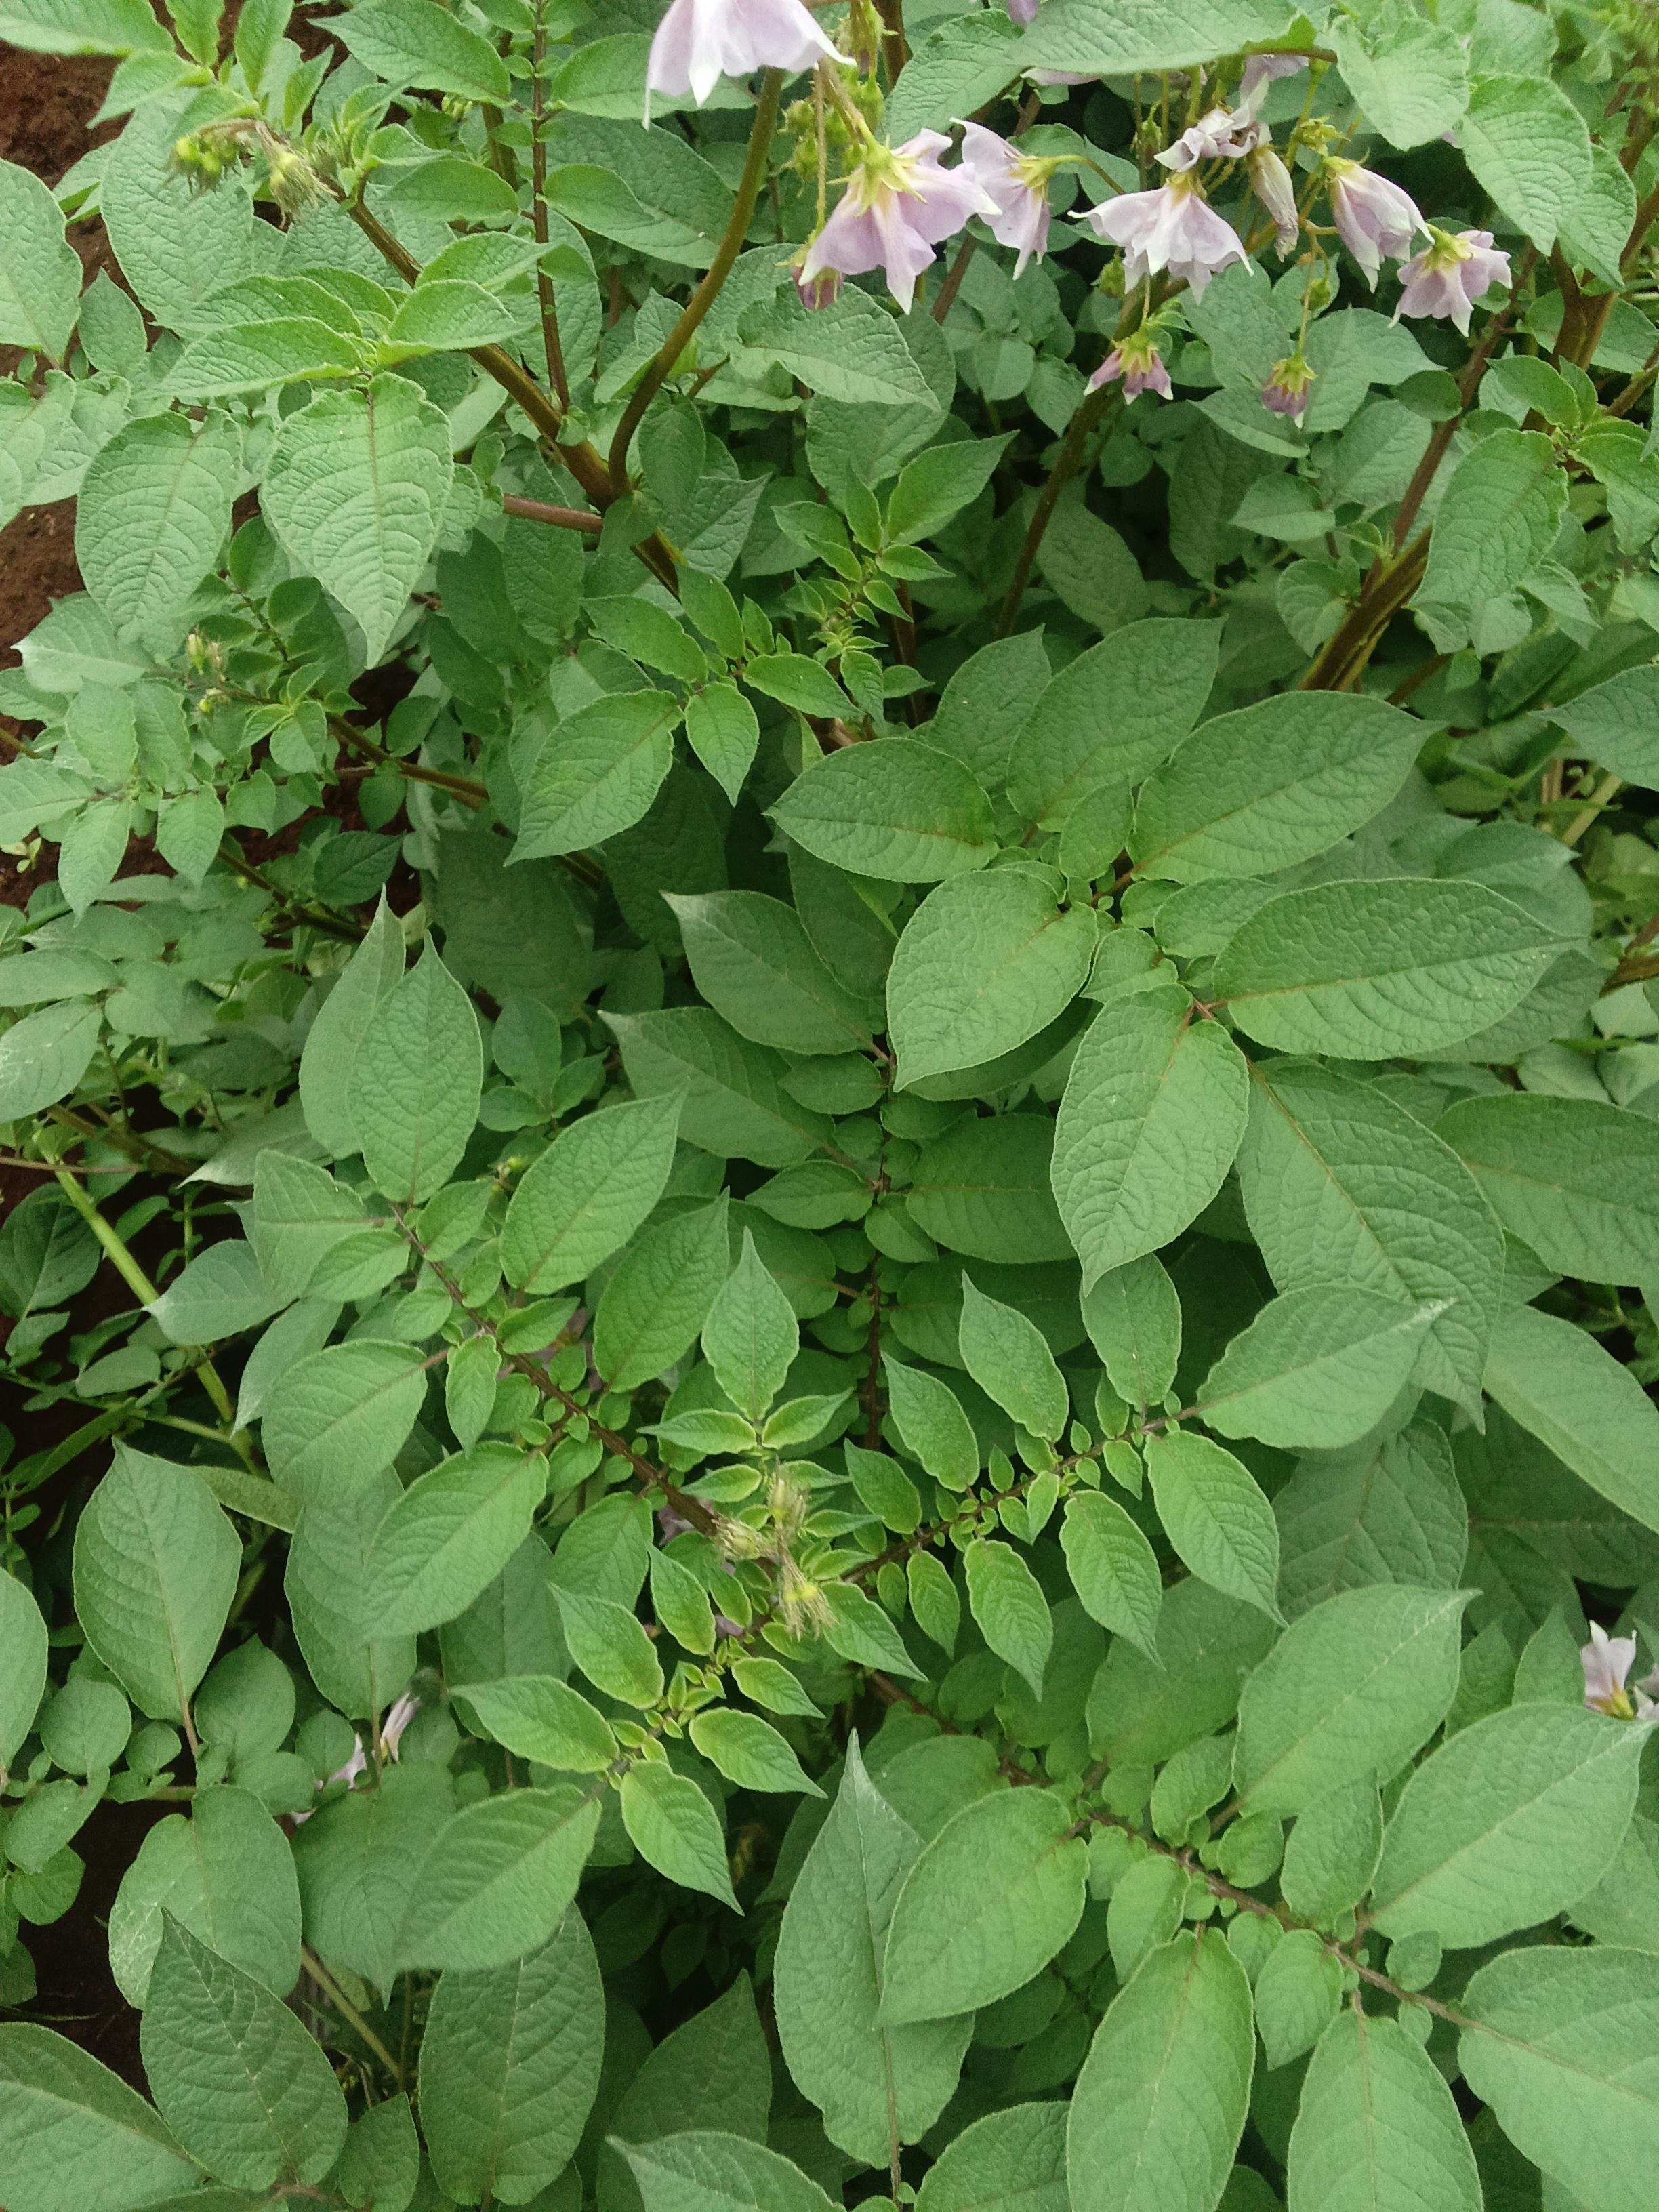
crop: potato
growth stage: flowering
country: Kenya
